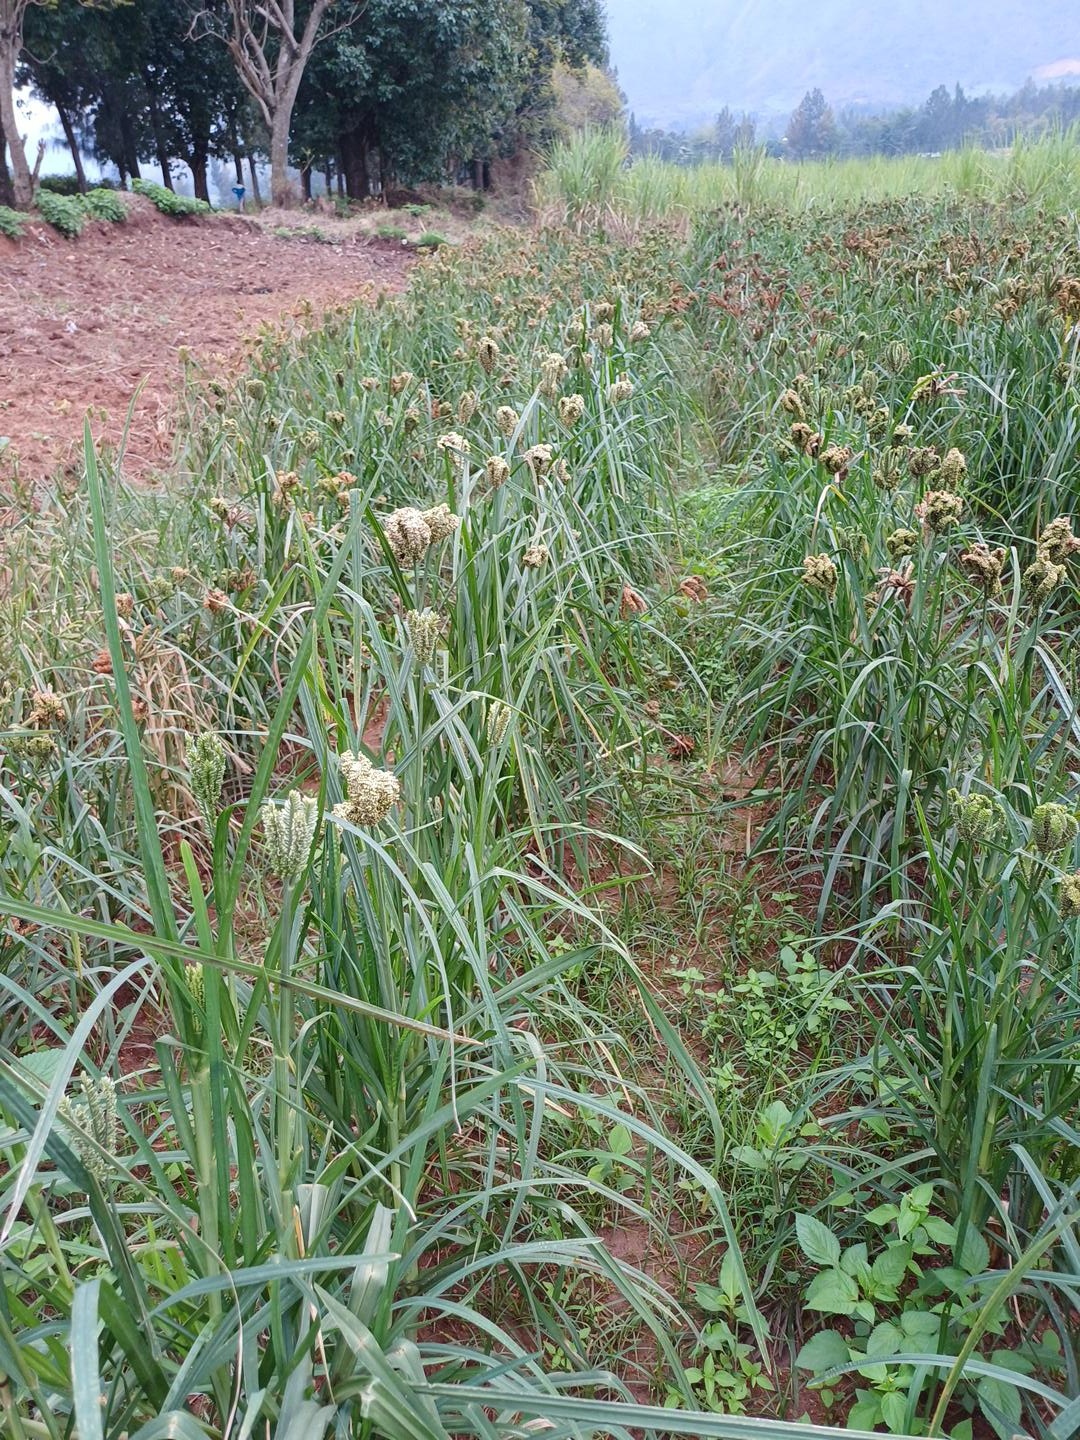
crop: finger millet
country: Kenya
